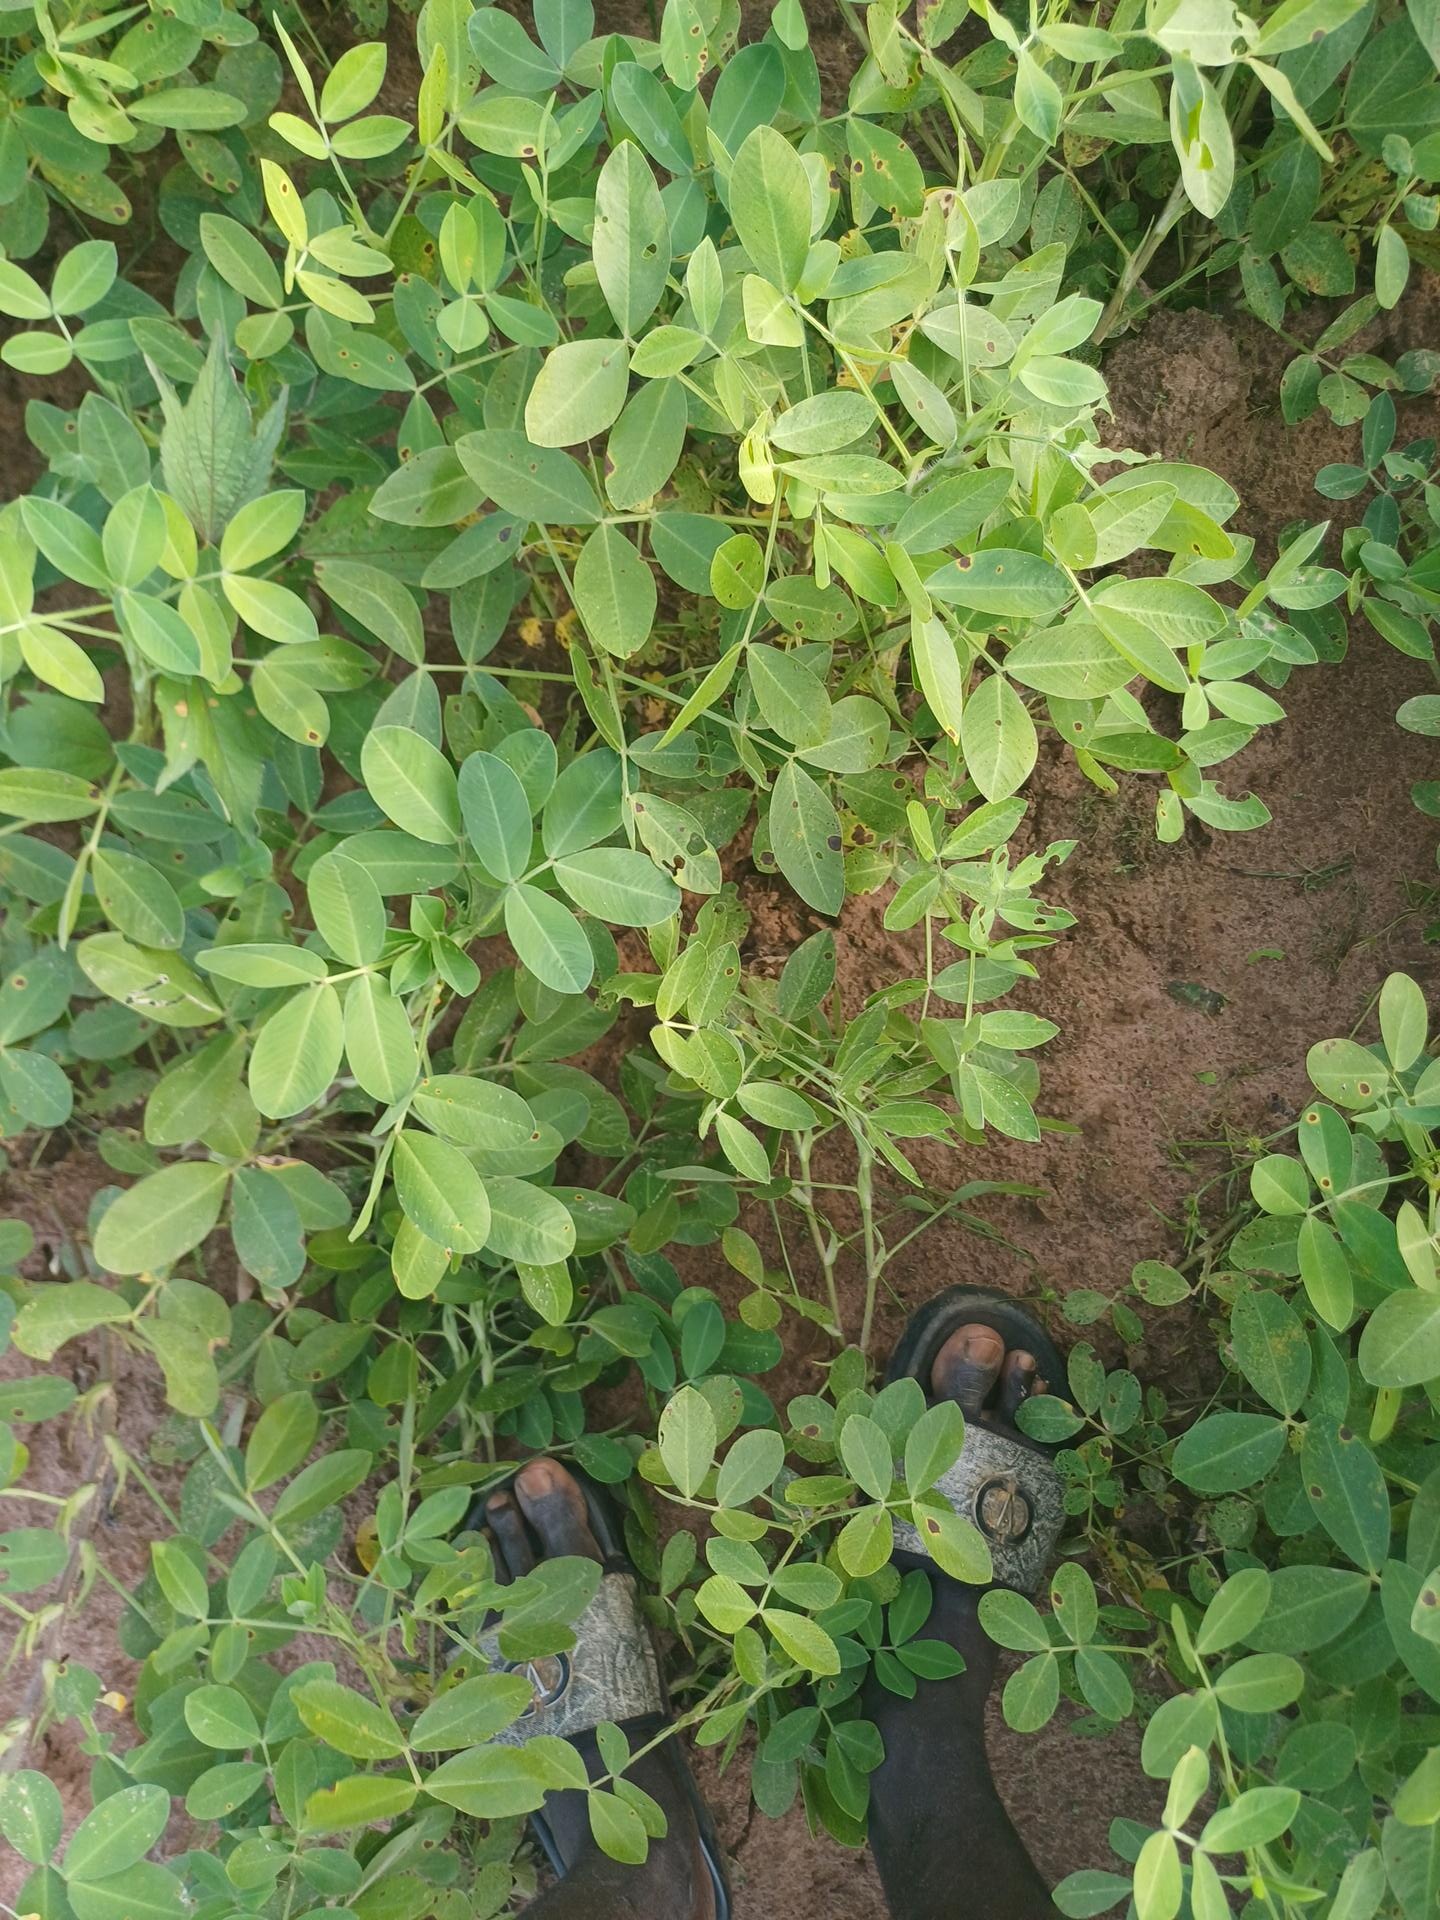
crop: groundnut
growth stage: flowering
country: Senegal
